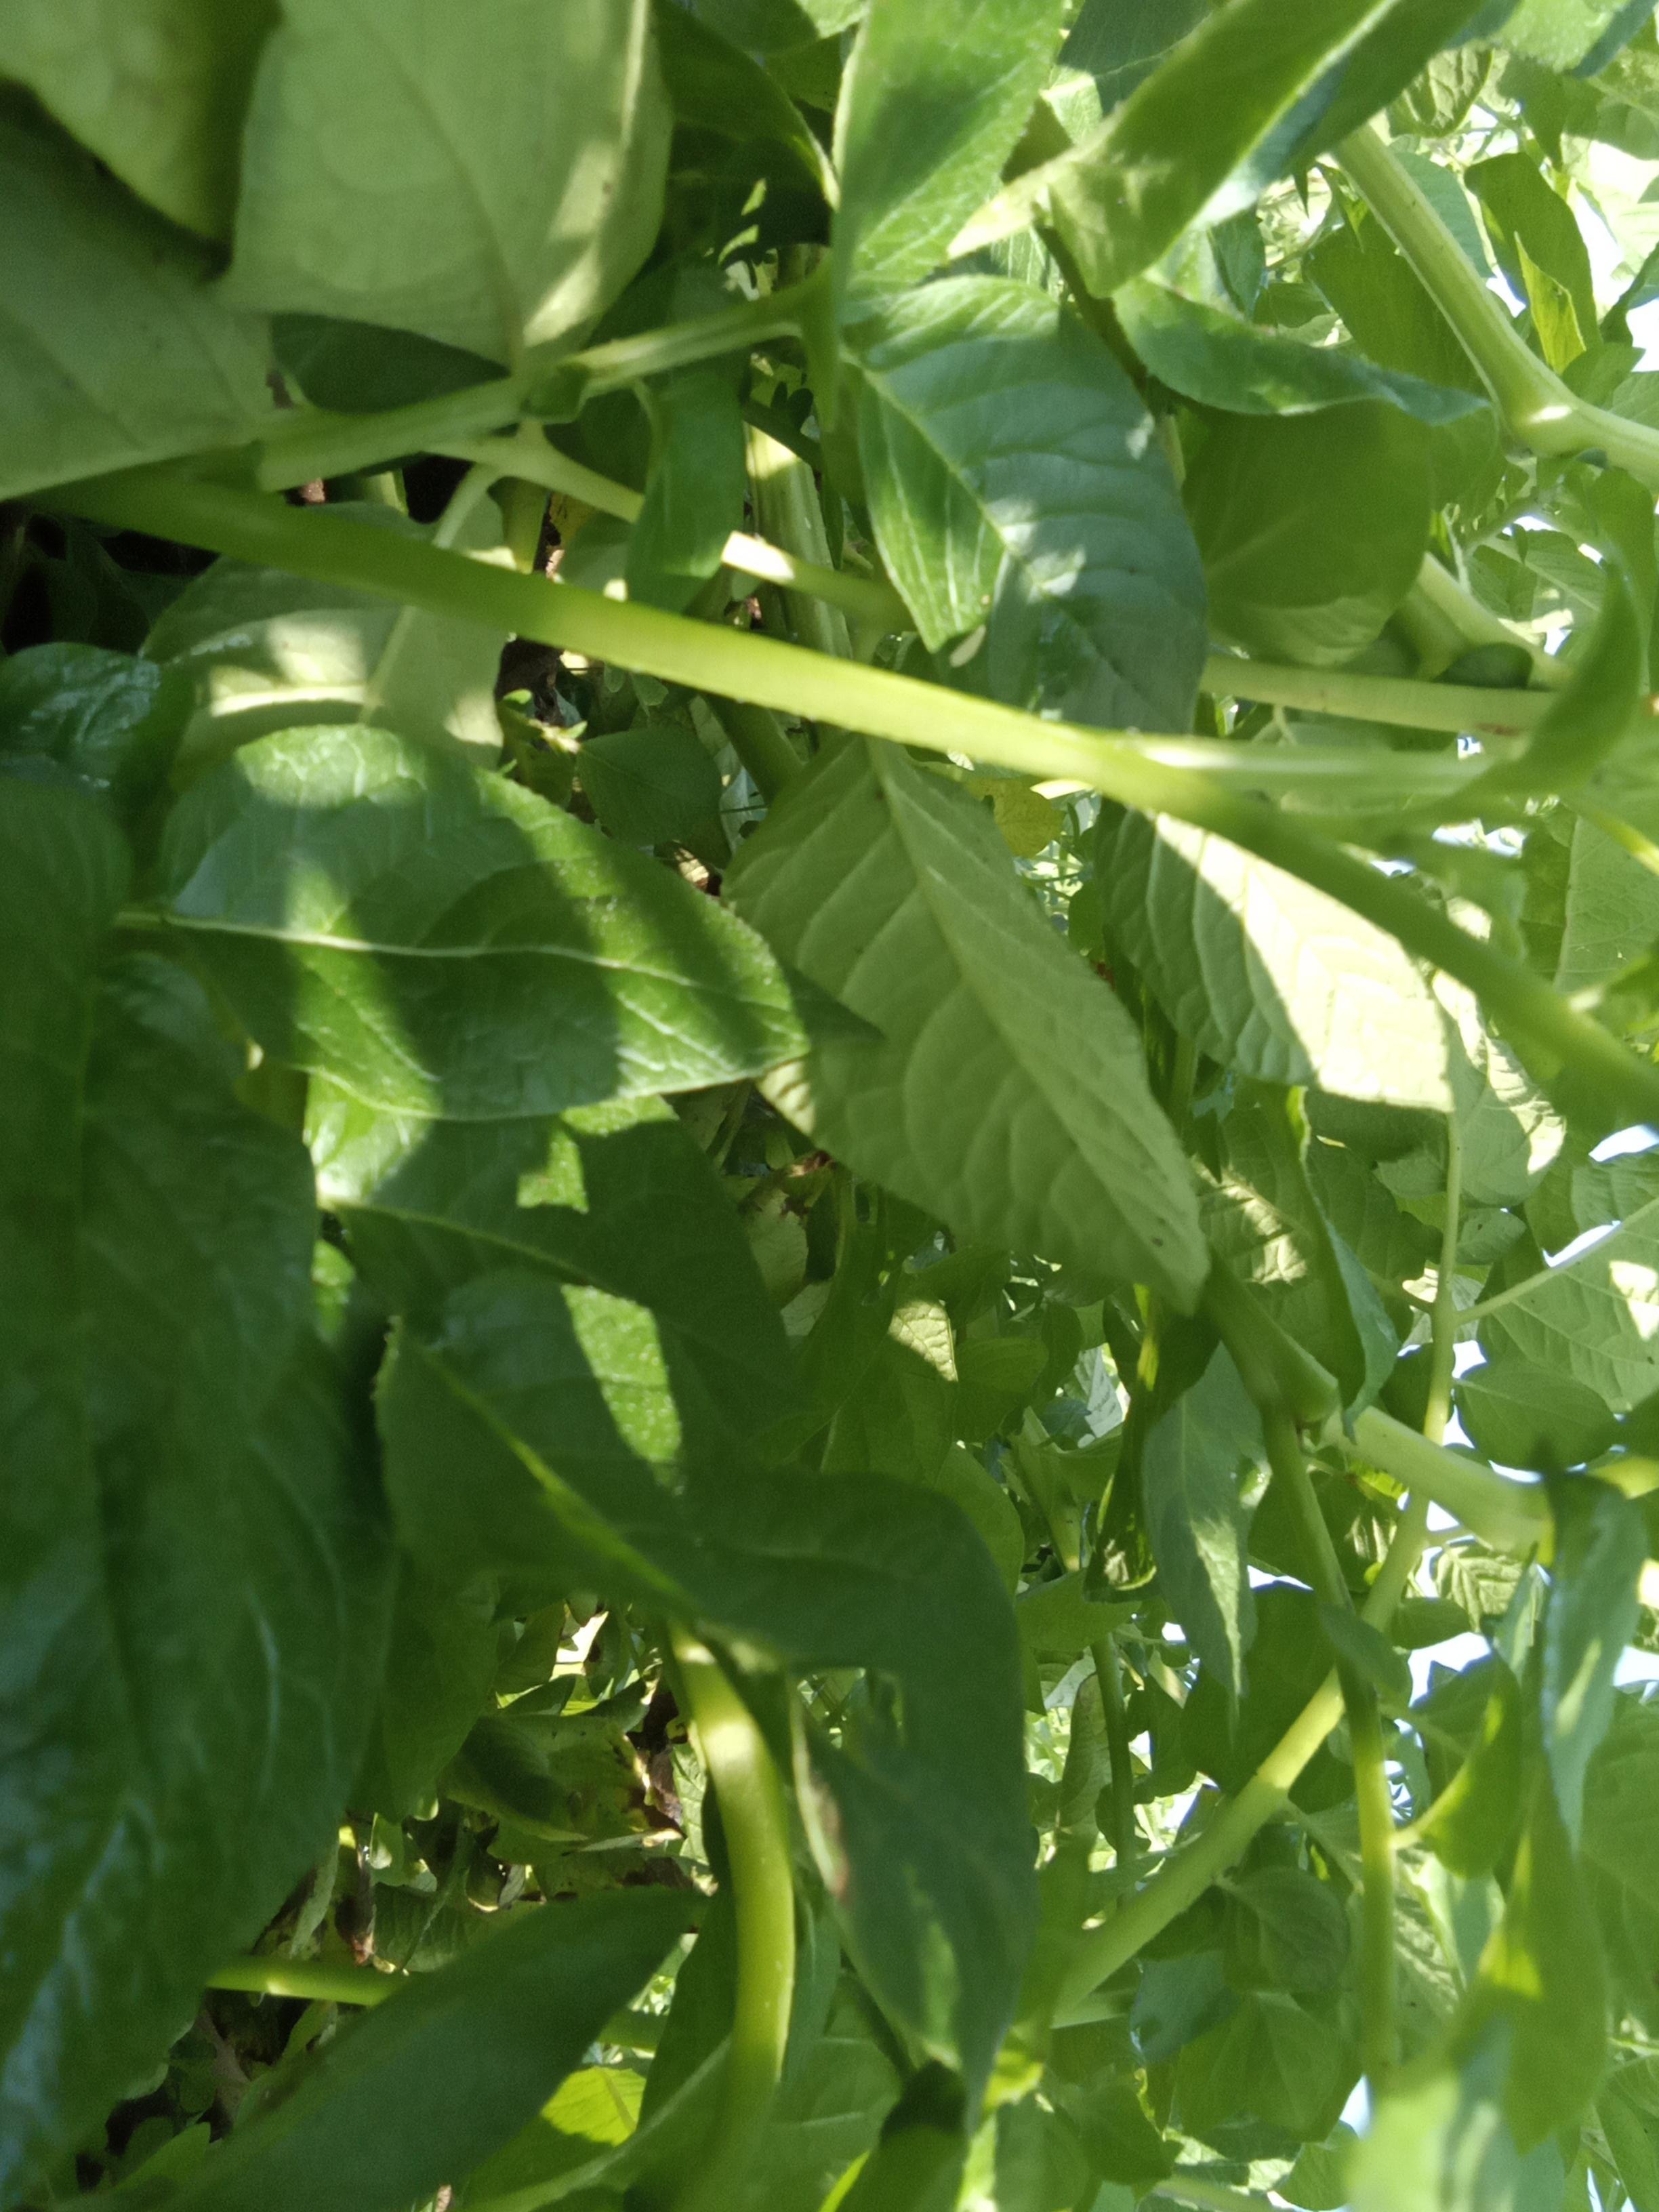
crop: potato
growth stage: vegetative
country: Kenya
